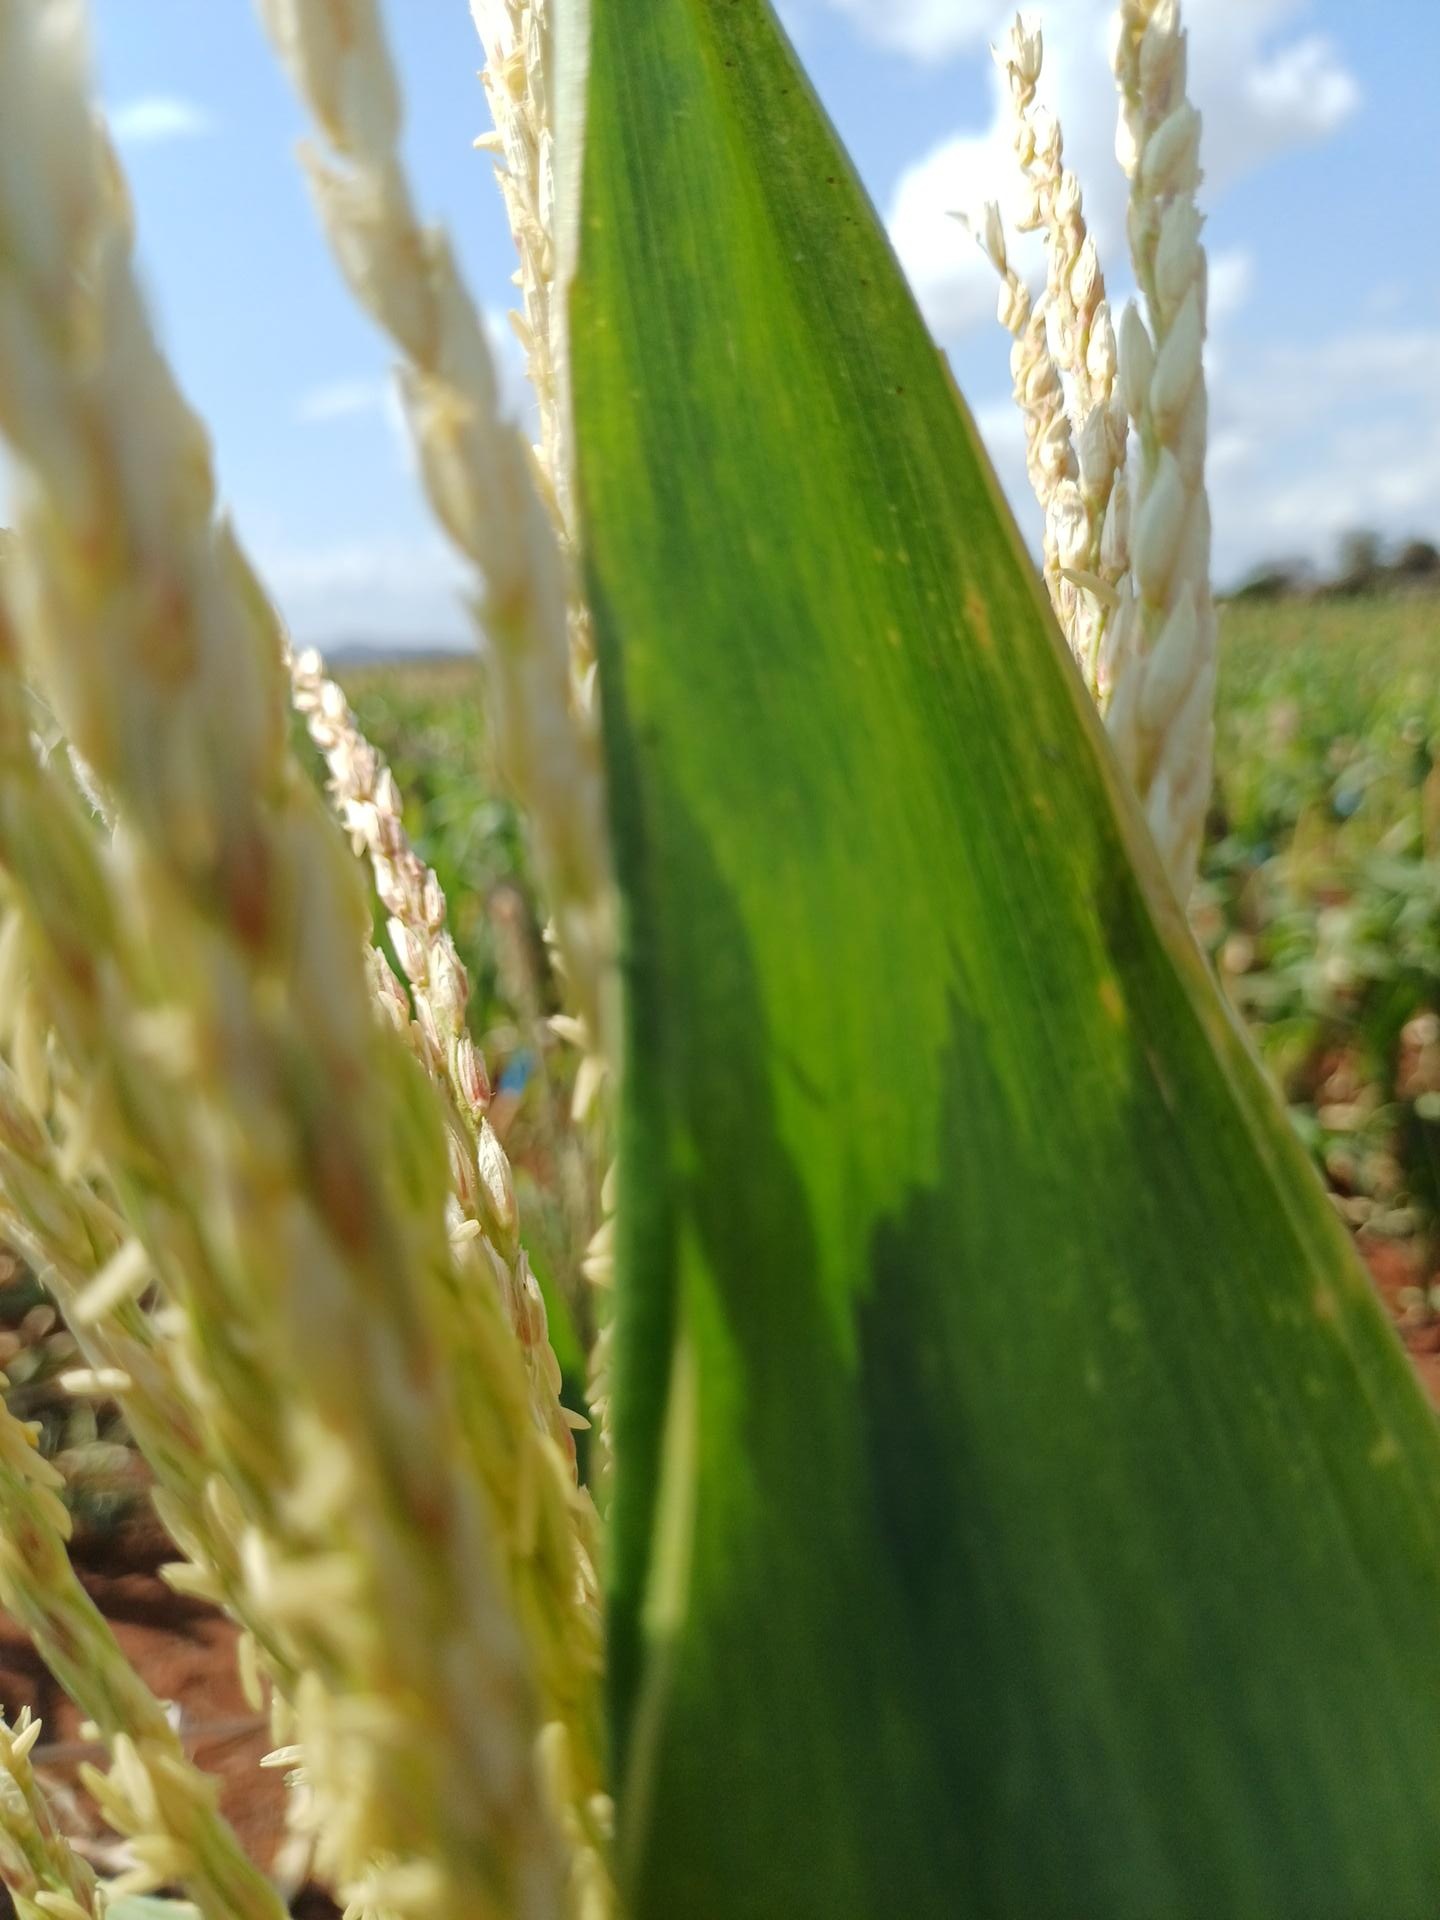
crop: maize
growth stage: flowering
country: Kenya
